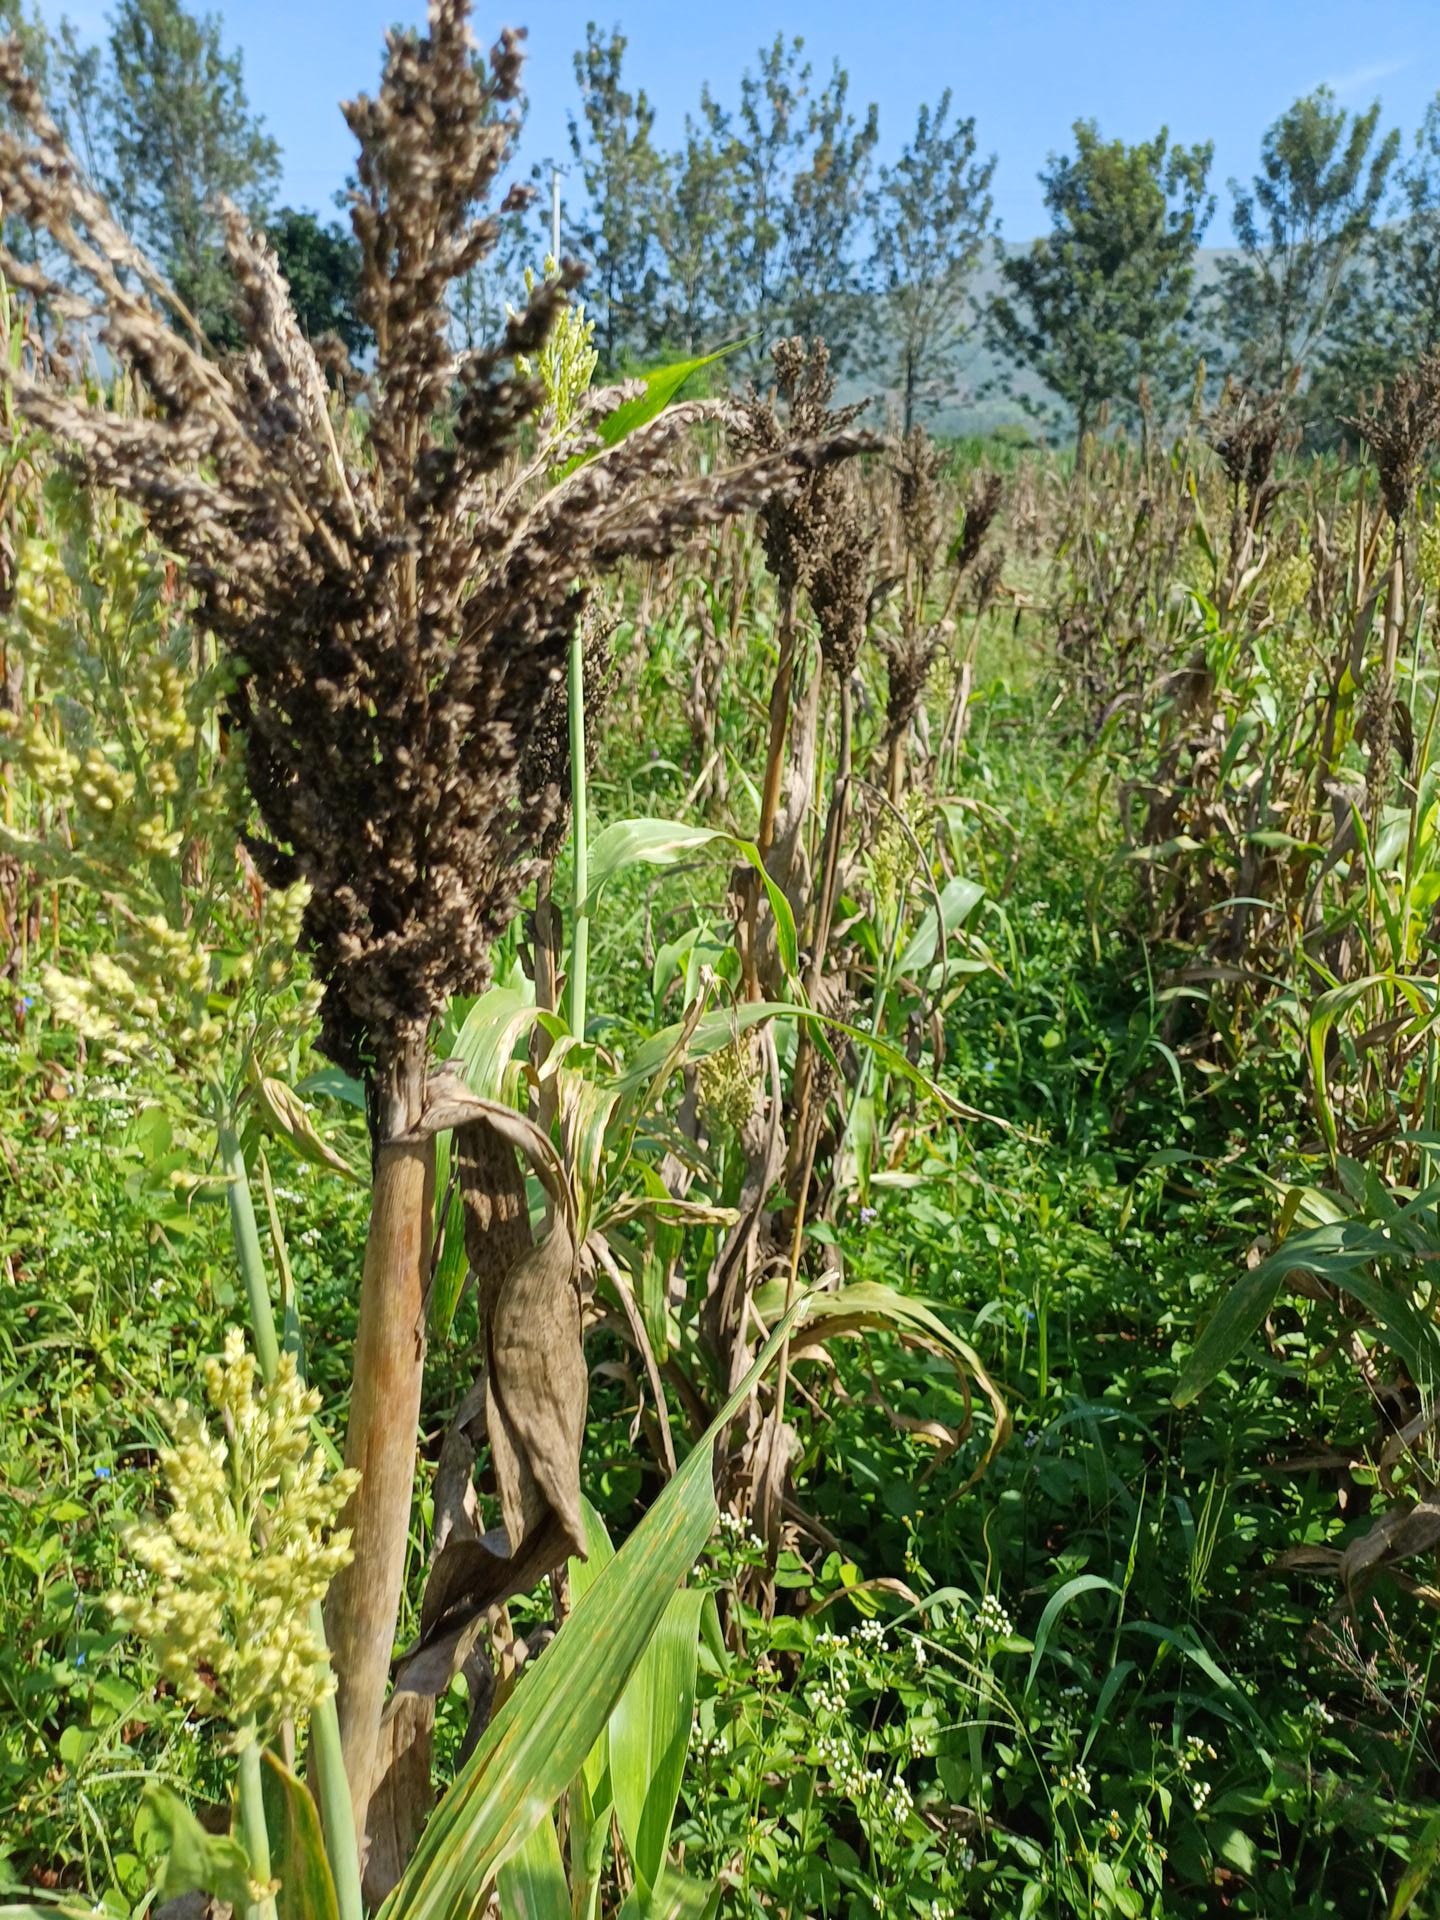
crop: sorghum
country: Kenya
